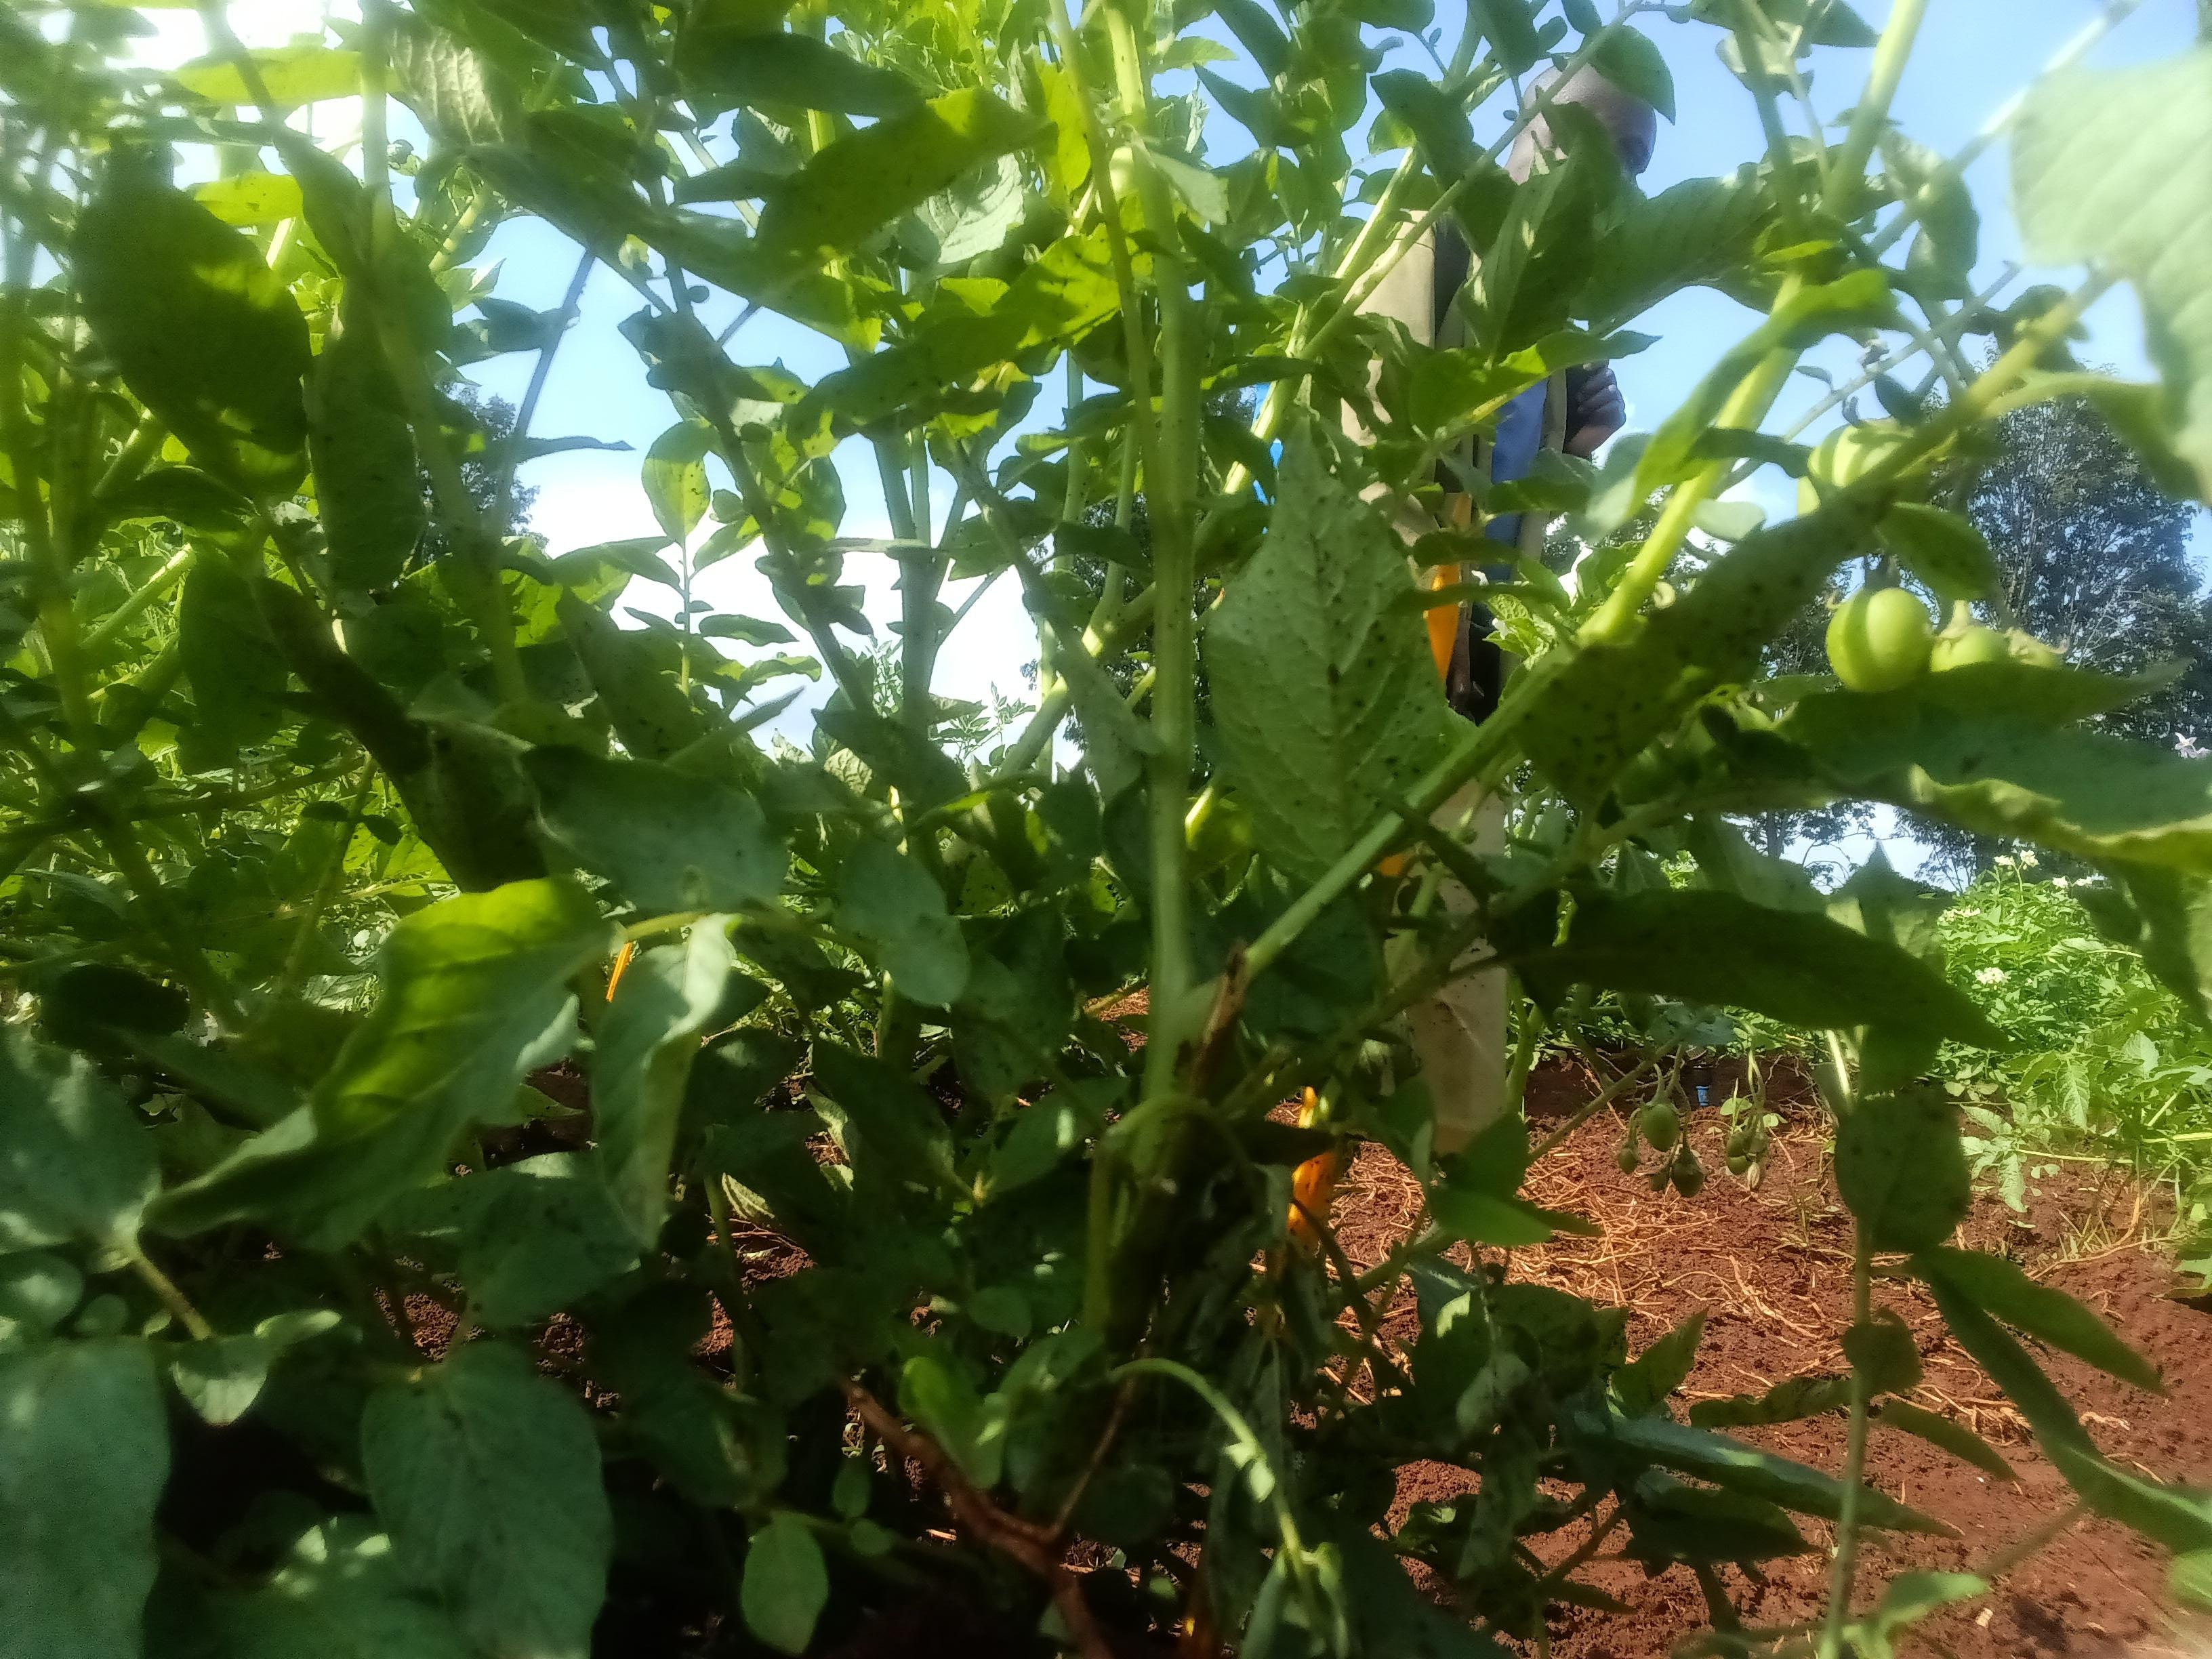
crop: potato
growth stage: flowering
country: Kenya
